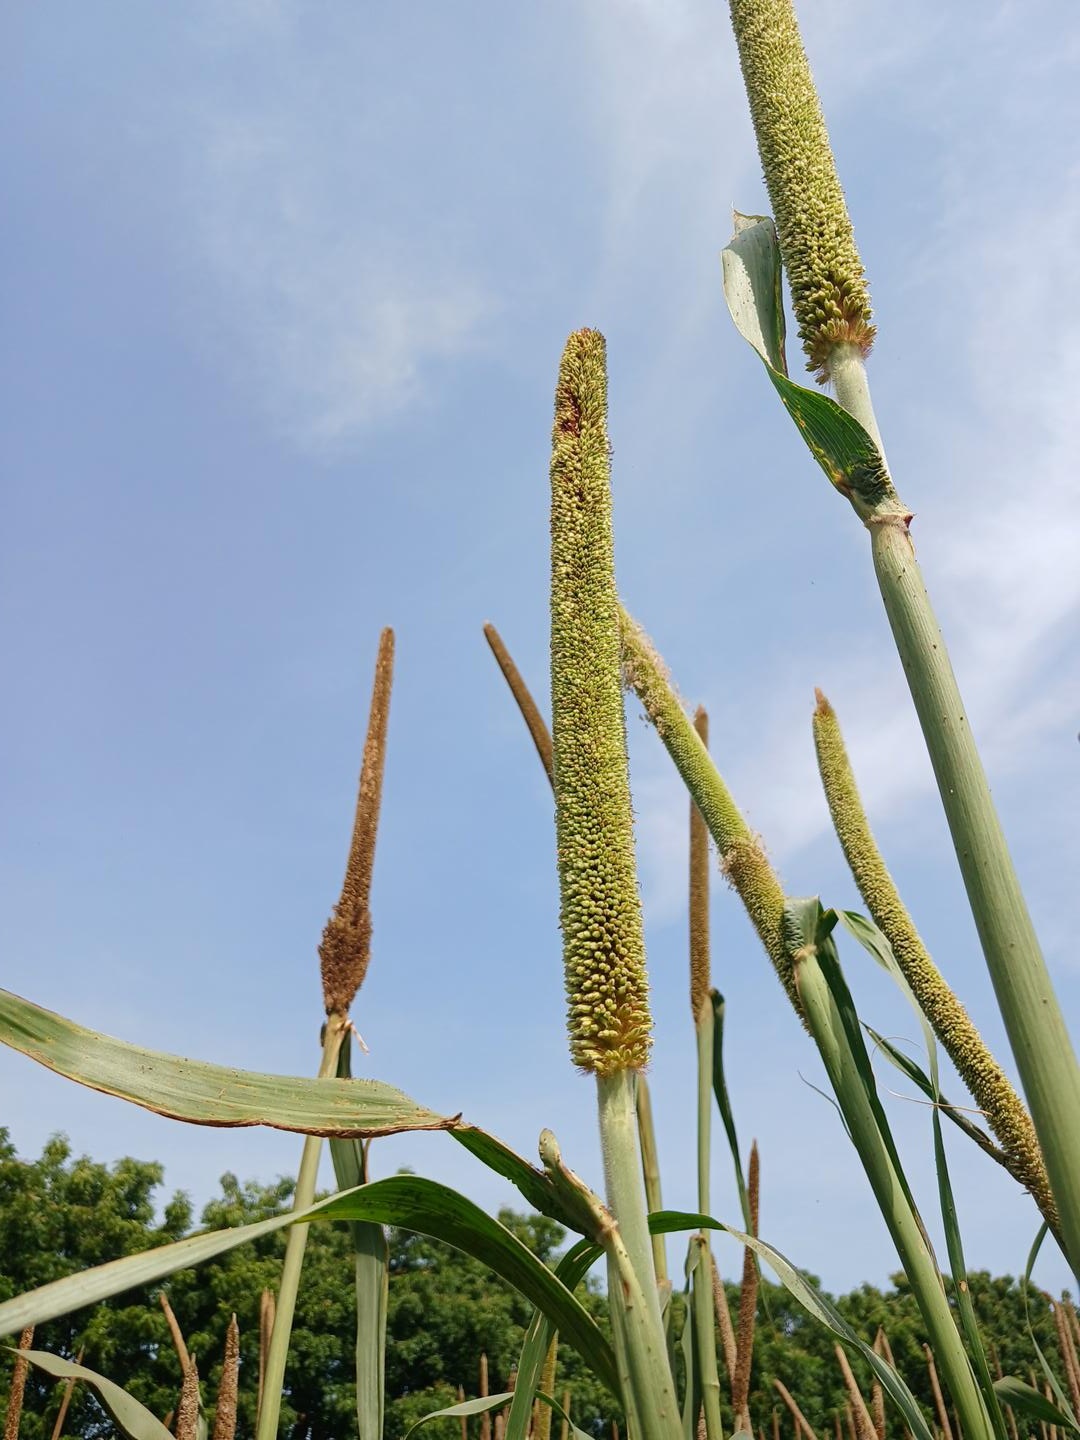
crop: pearl millet
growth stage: flowering
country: Senegal
